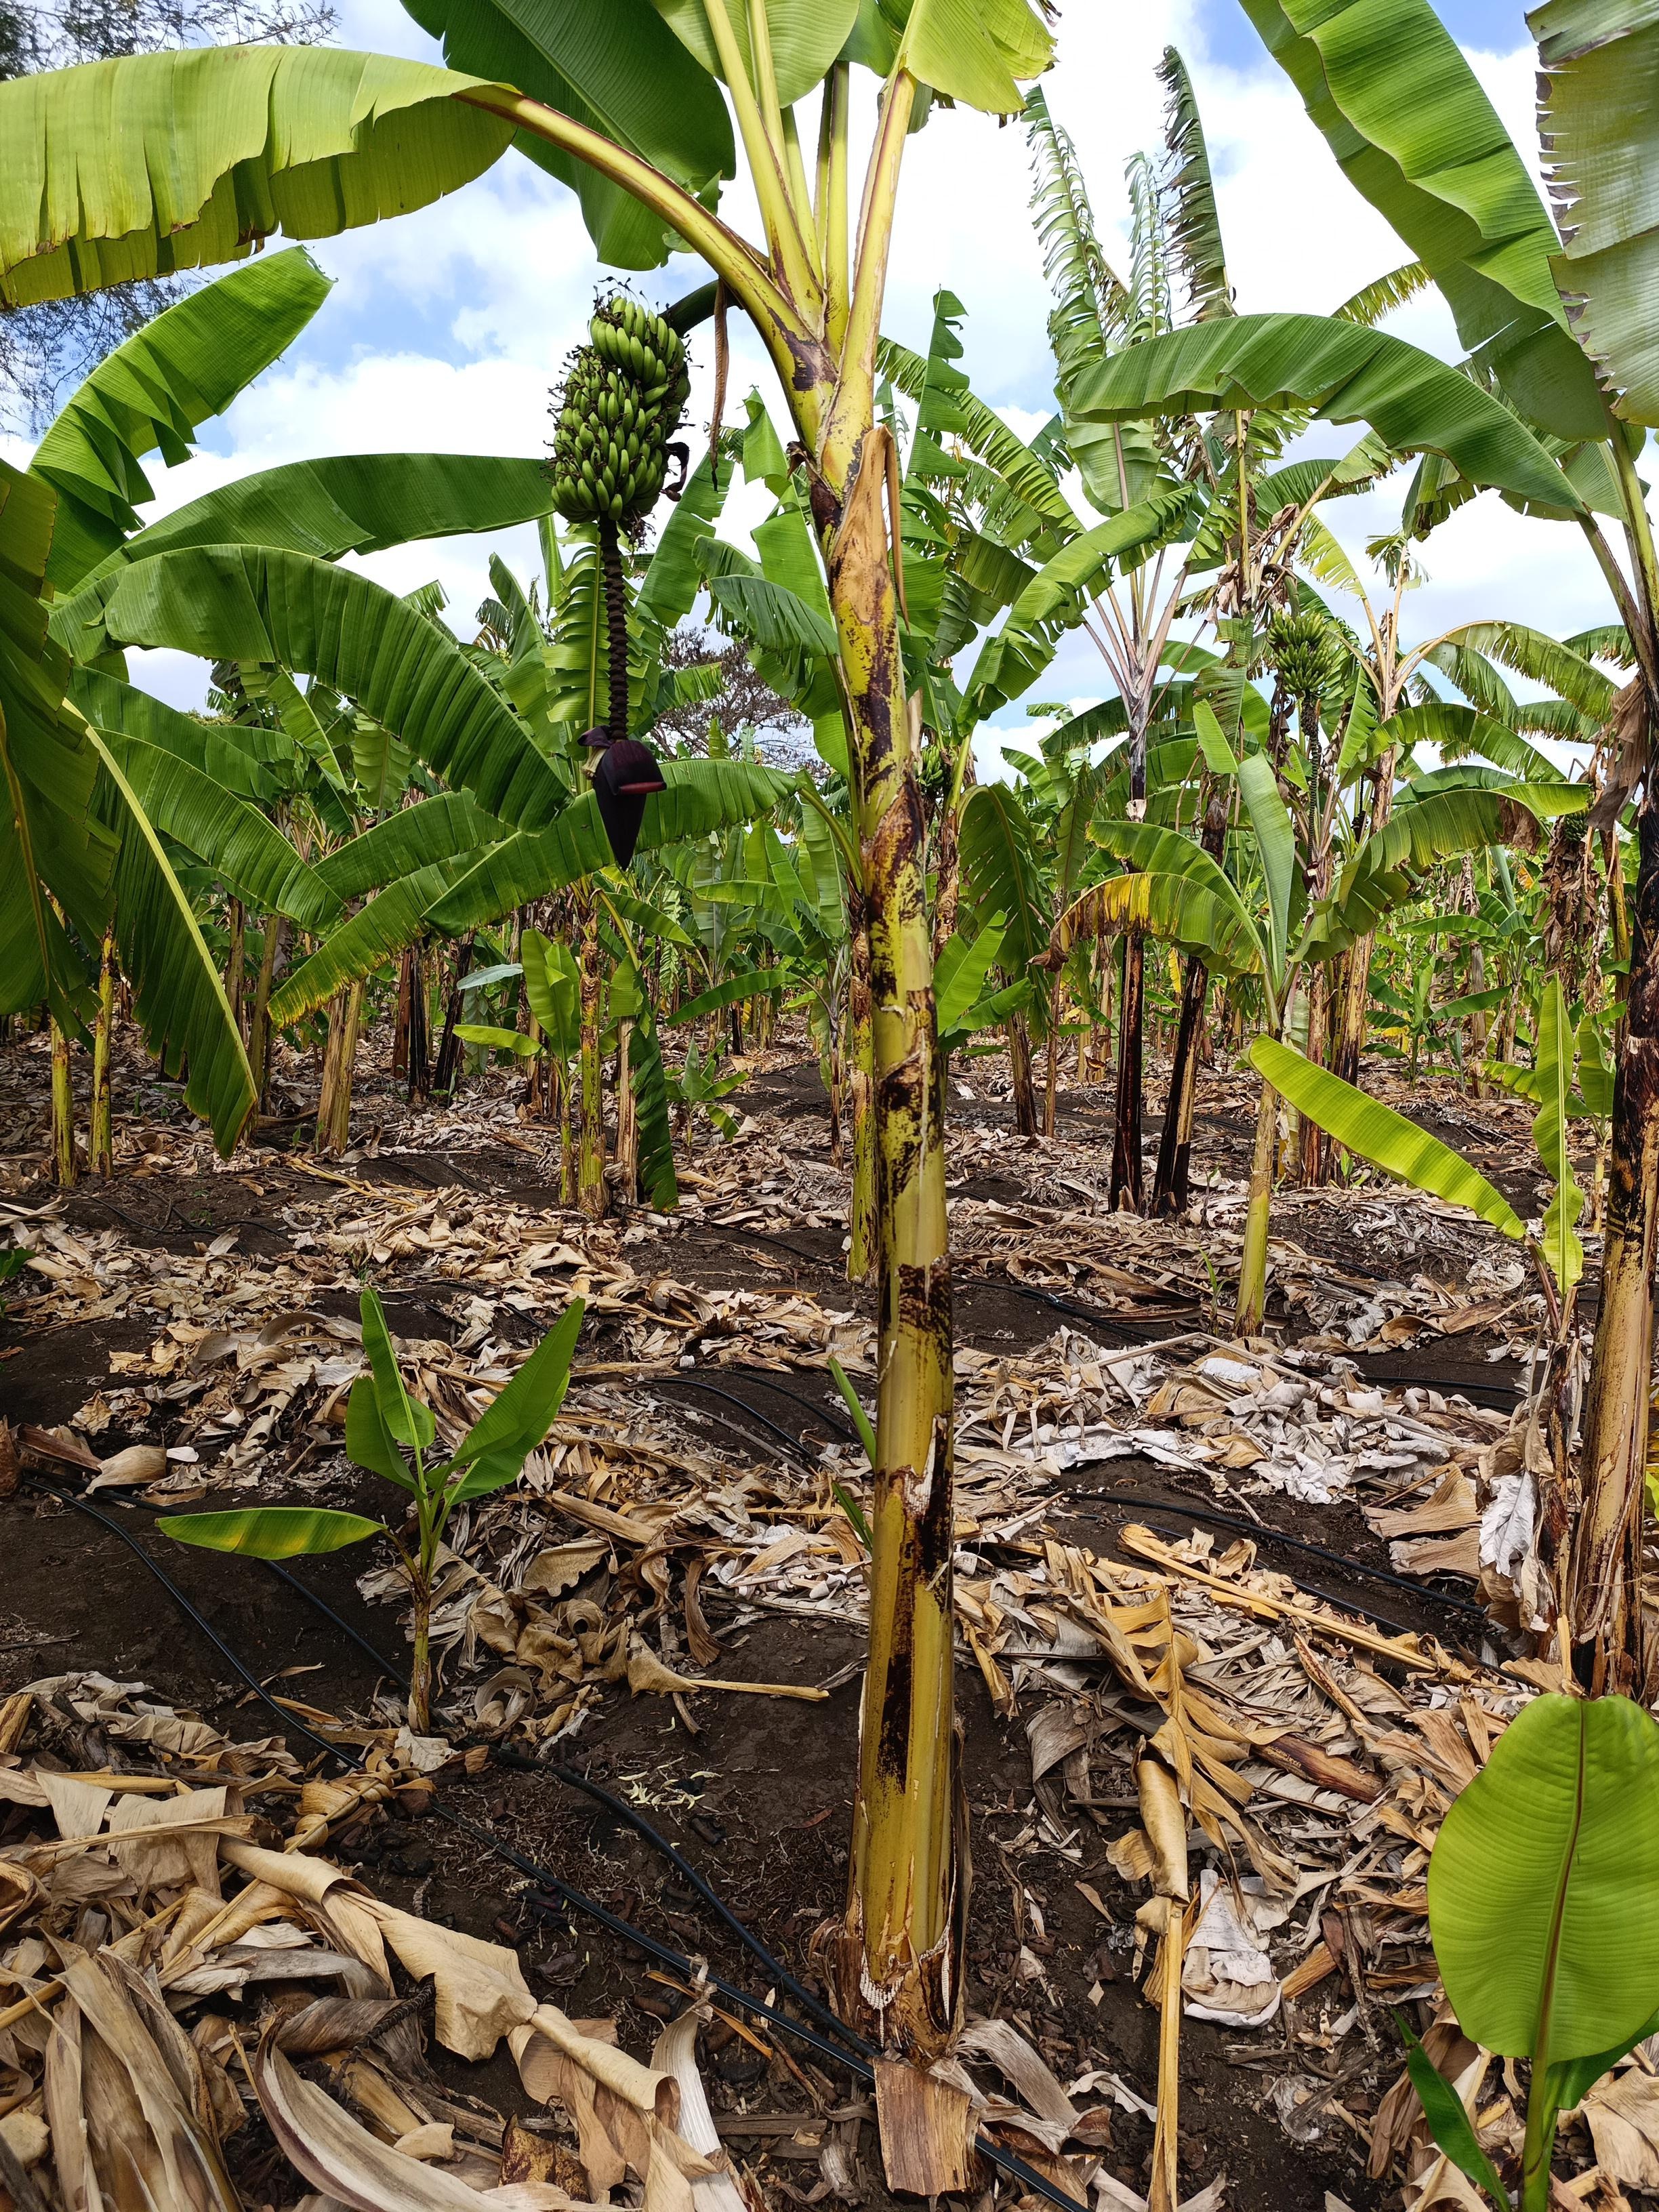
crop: banana
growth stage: development fruit
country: Tanzania
